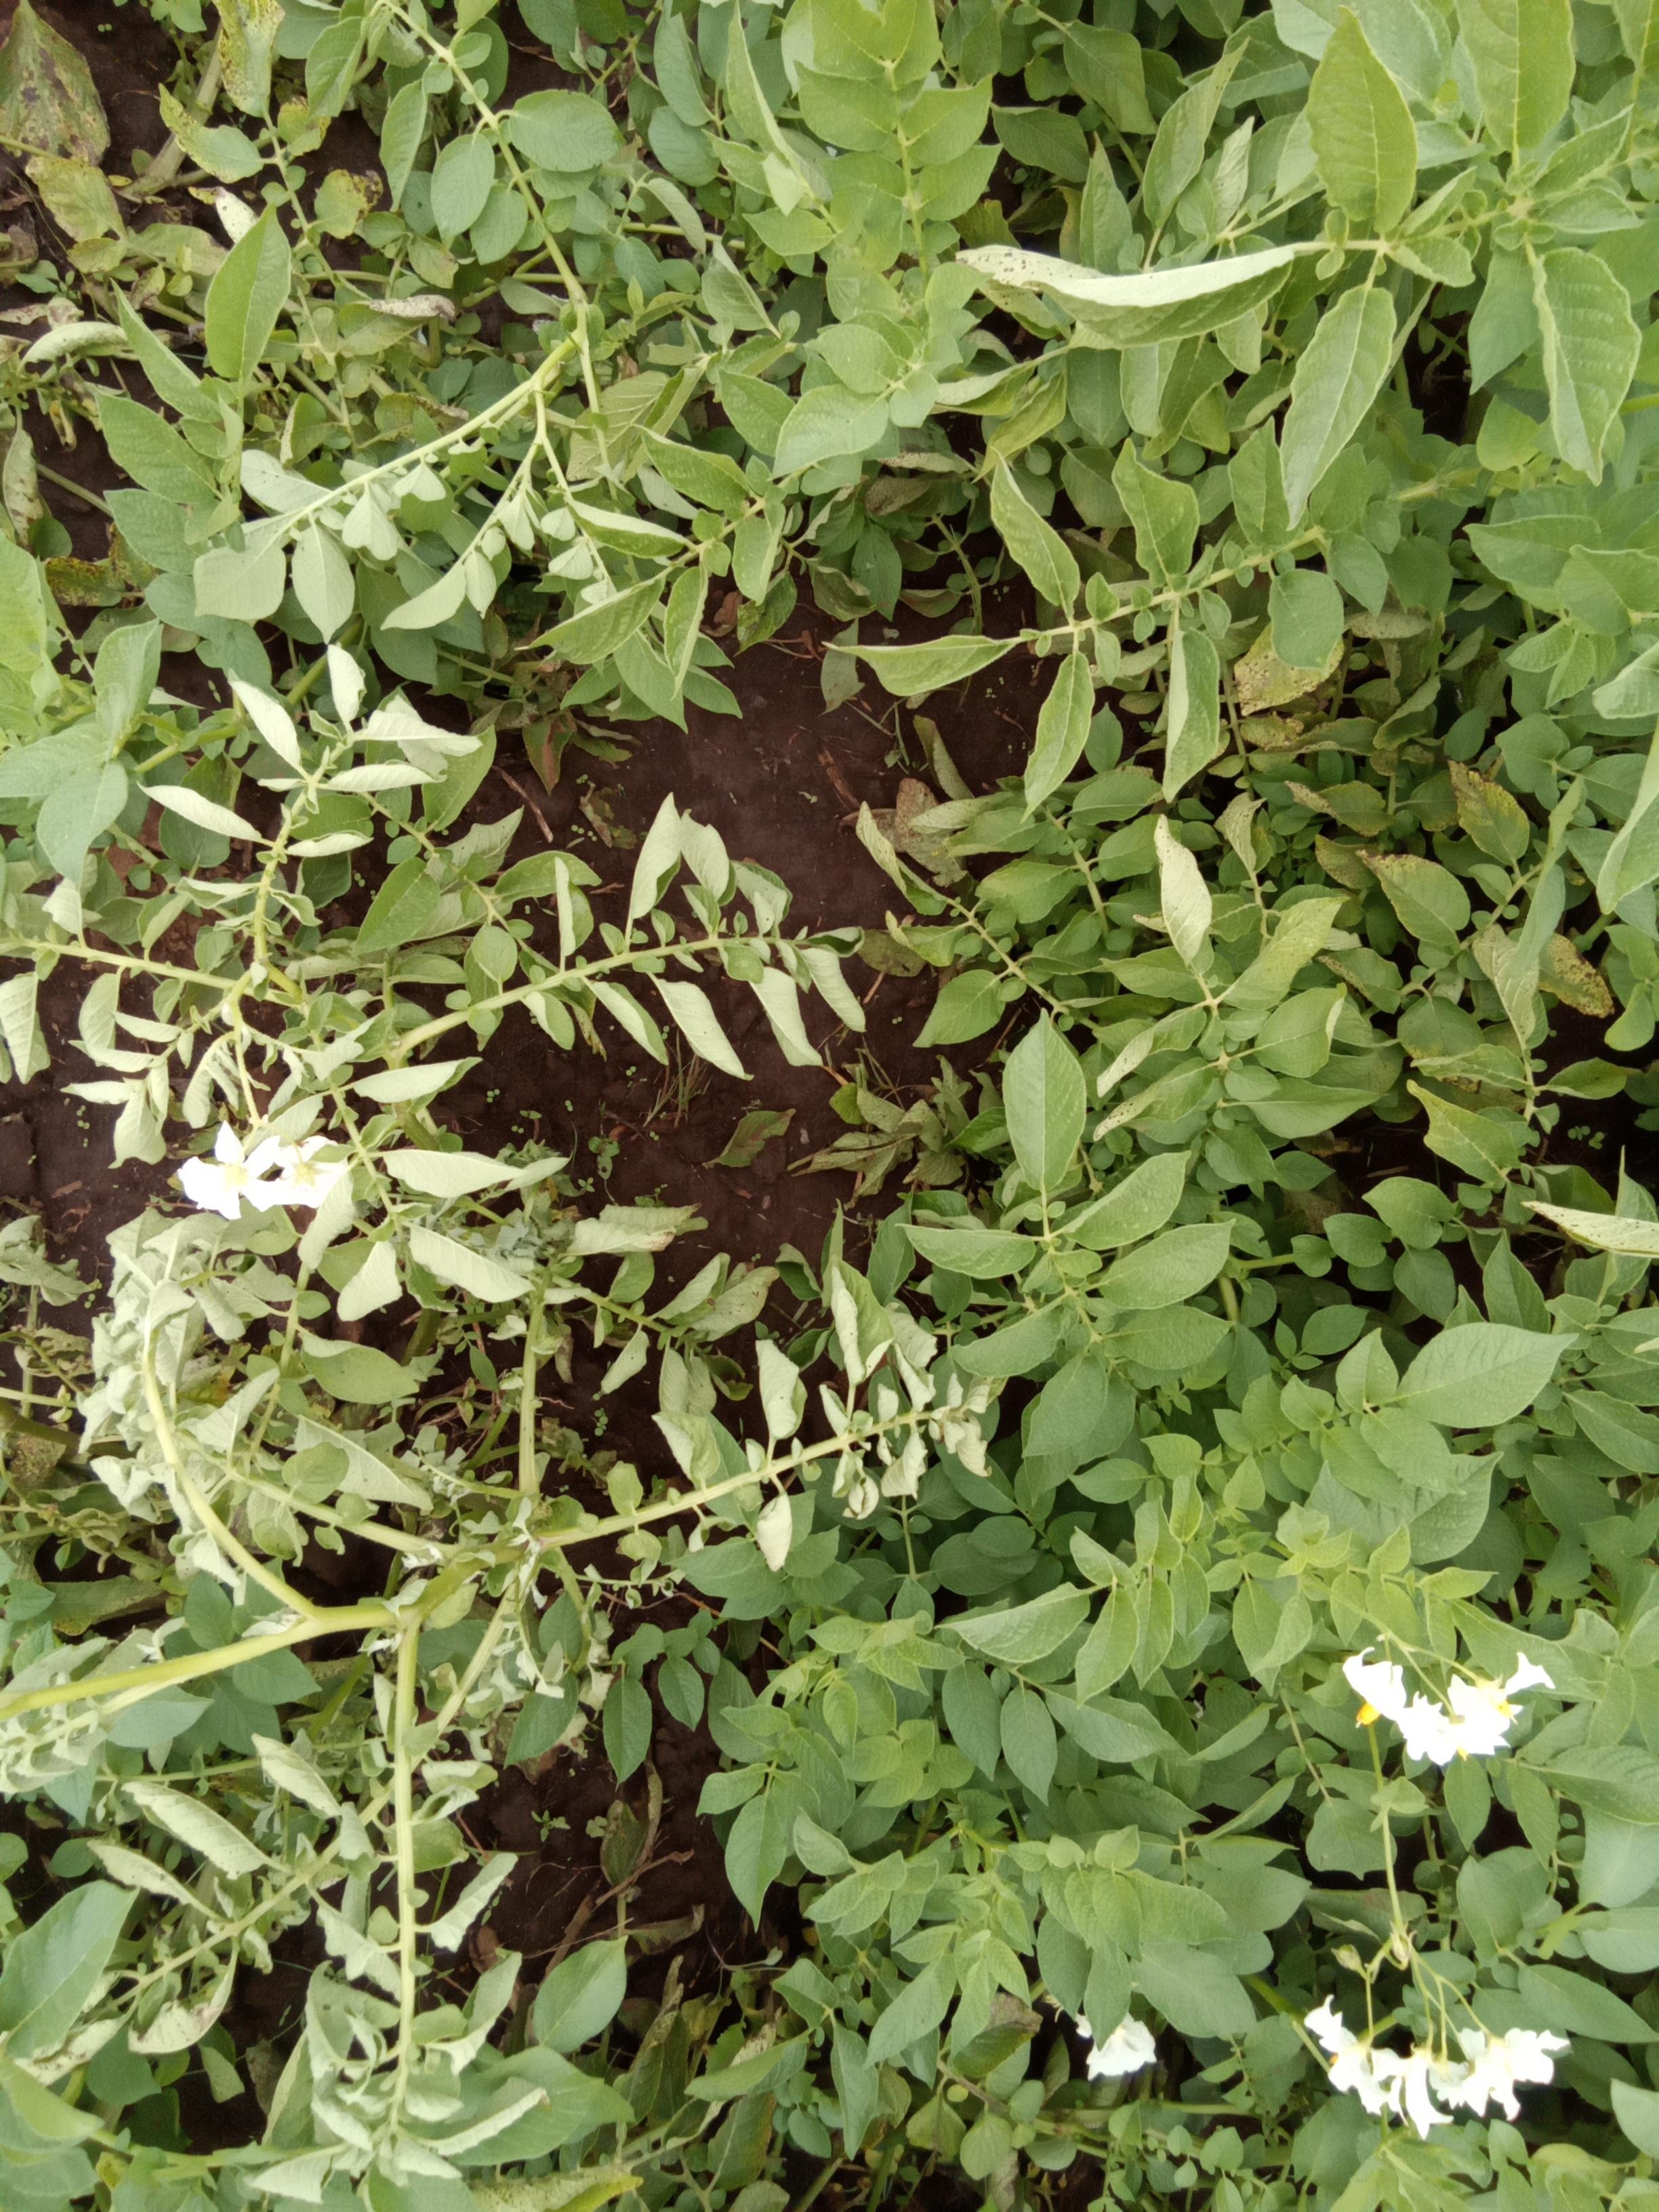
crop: potato
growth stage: flowering
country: Kenya
